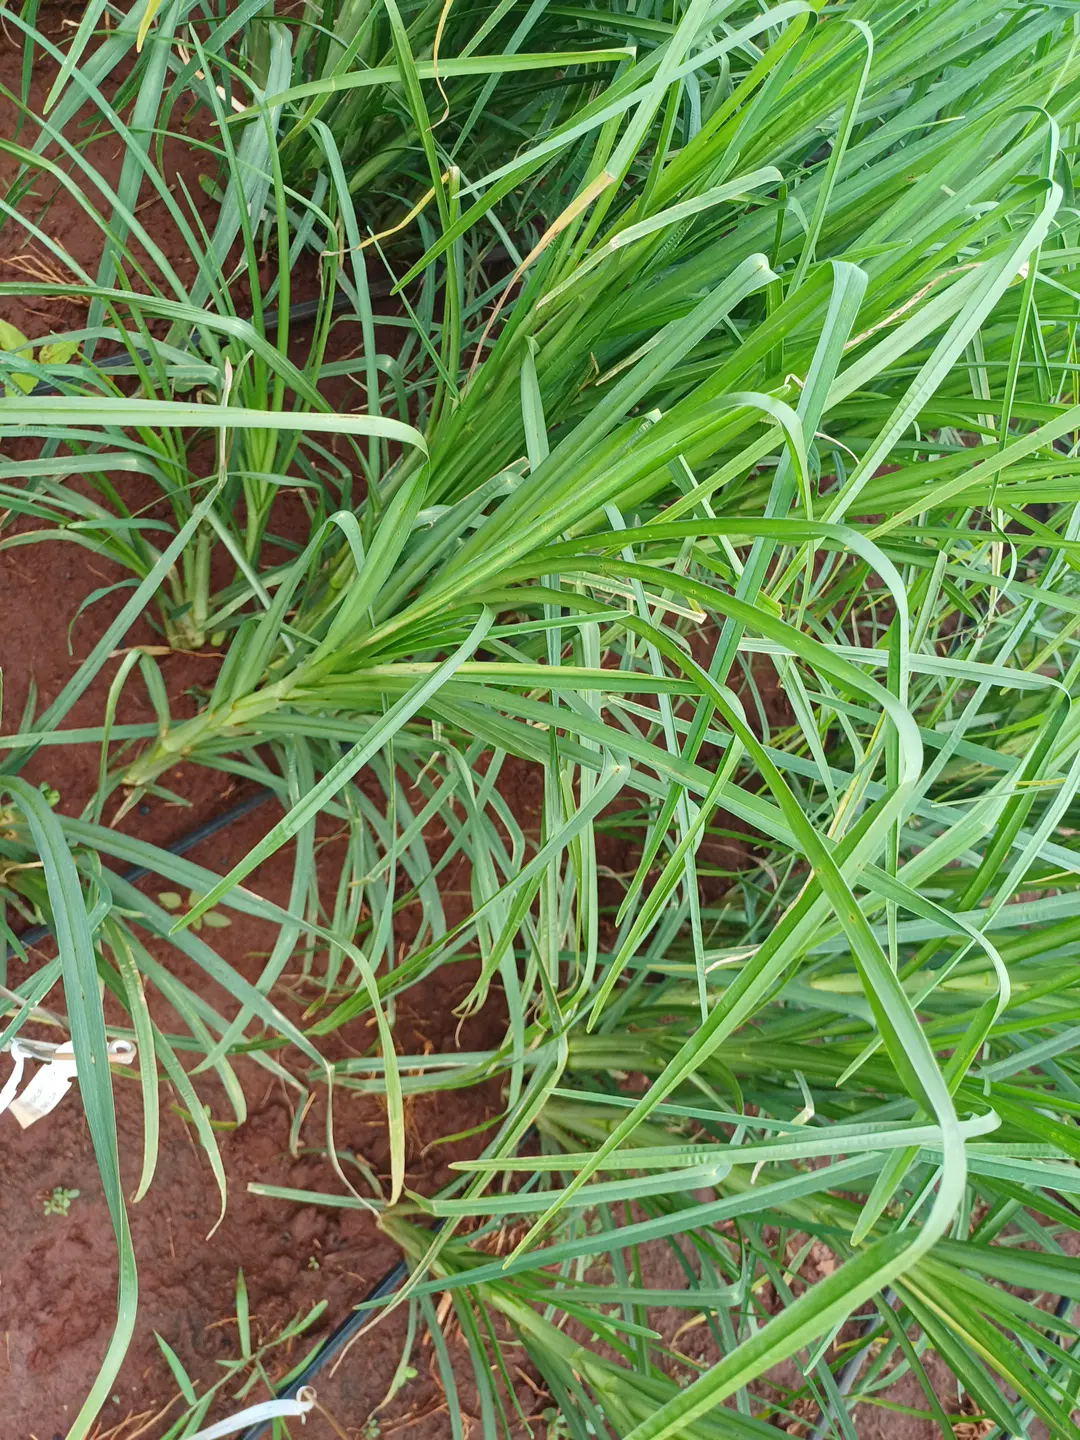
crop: finger millet
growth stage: vegetative
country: Kenya
